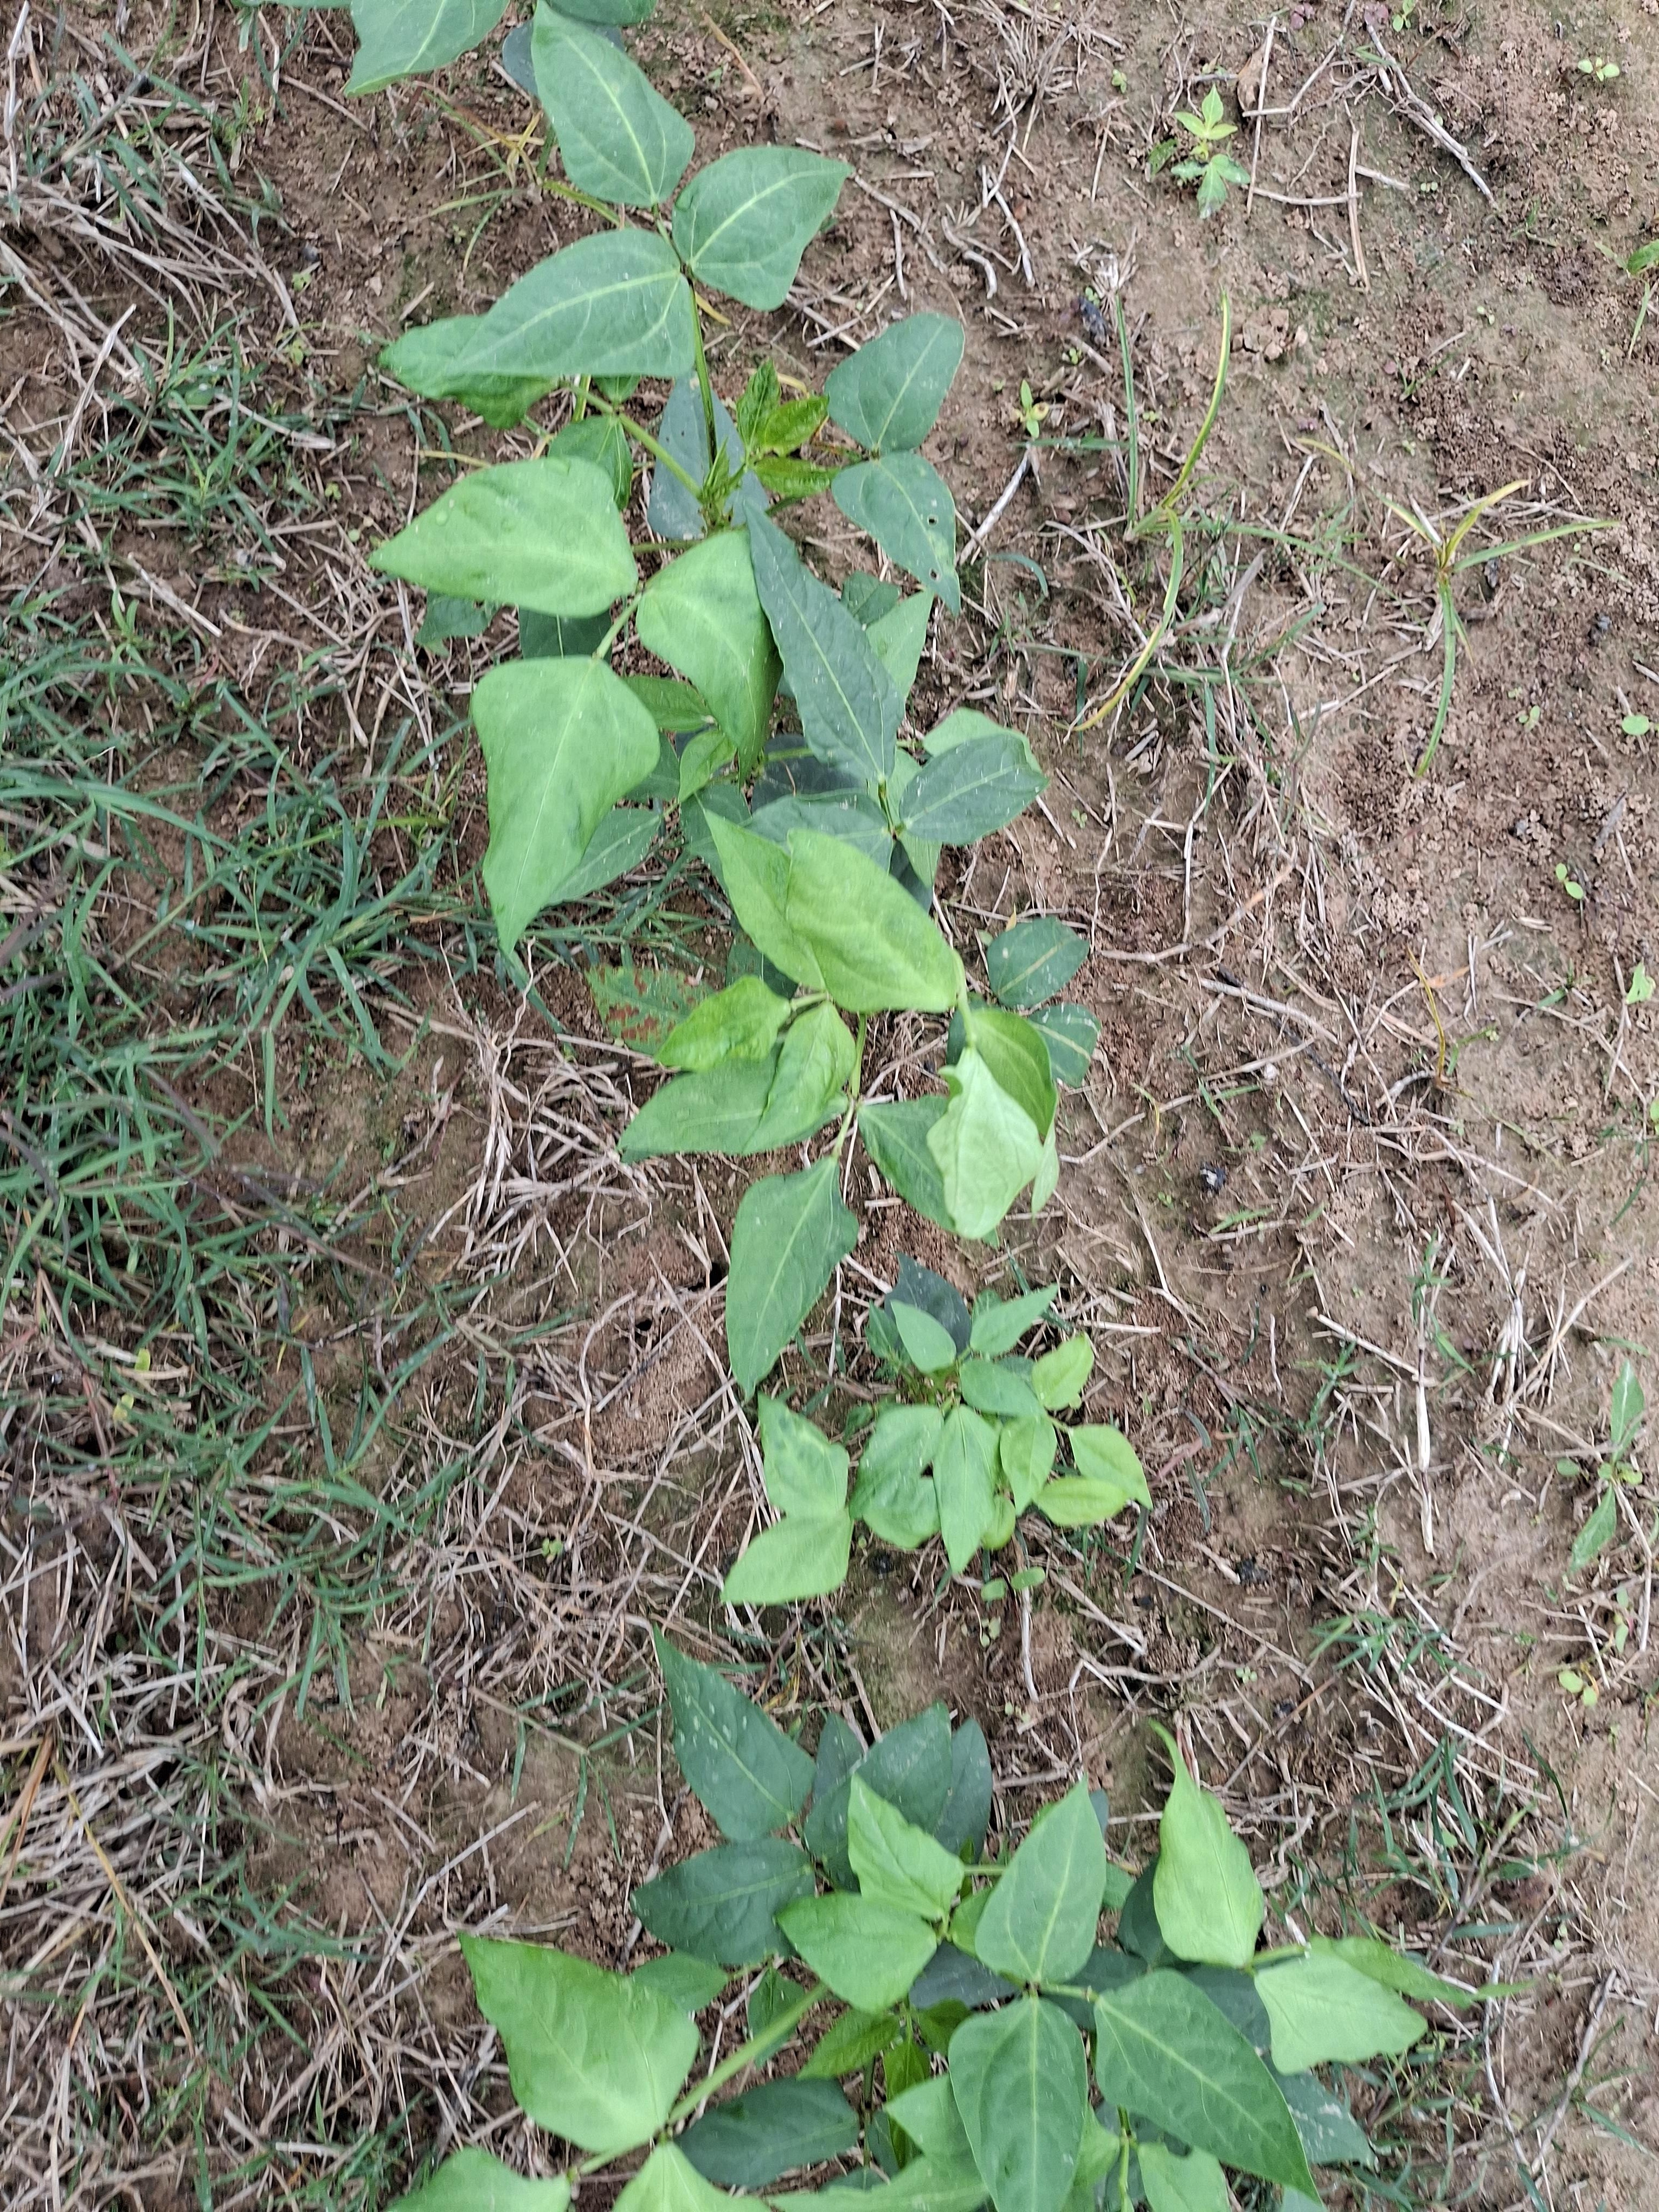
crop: cowpea
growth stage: emergence
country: Nigeria
